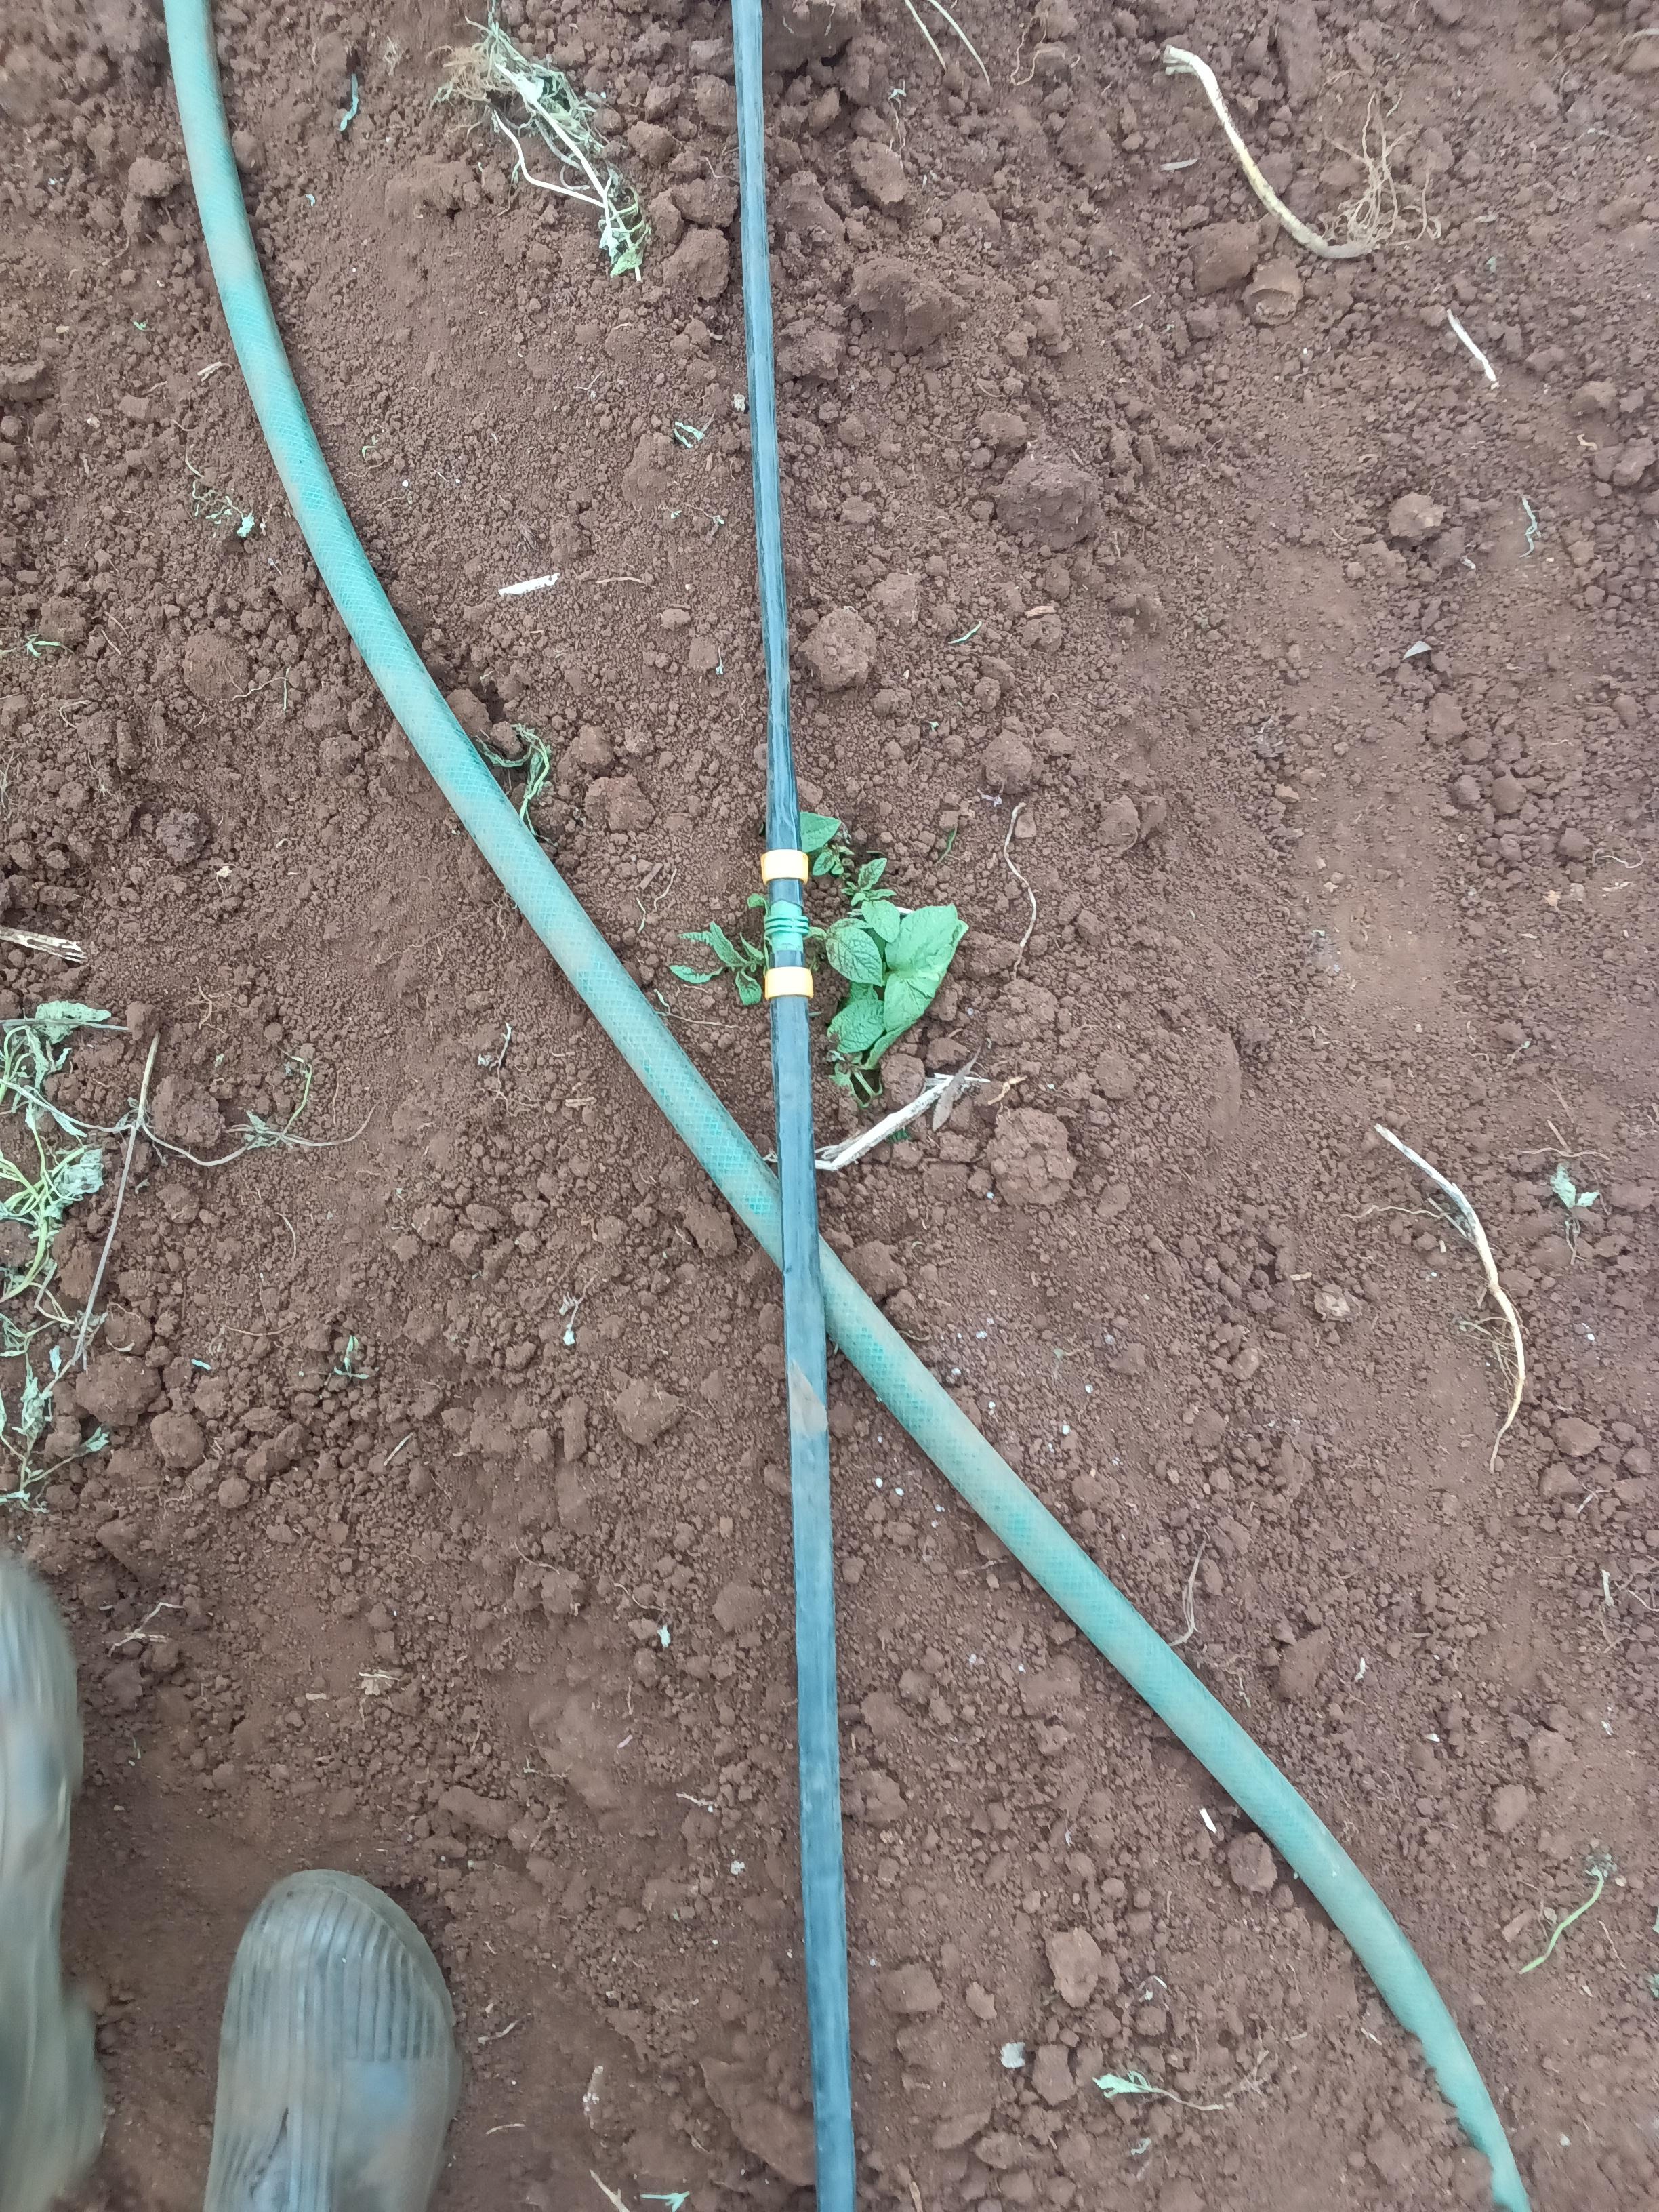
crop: potato
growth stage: sprouting emergence
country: Kenya
